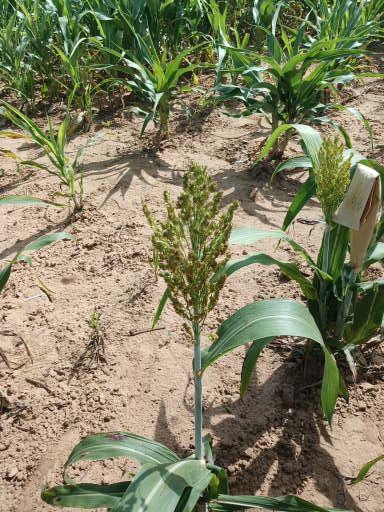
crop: sorghum
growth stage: flowering
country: Senegal
